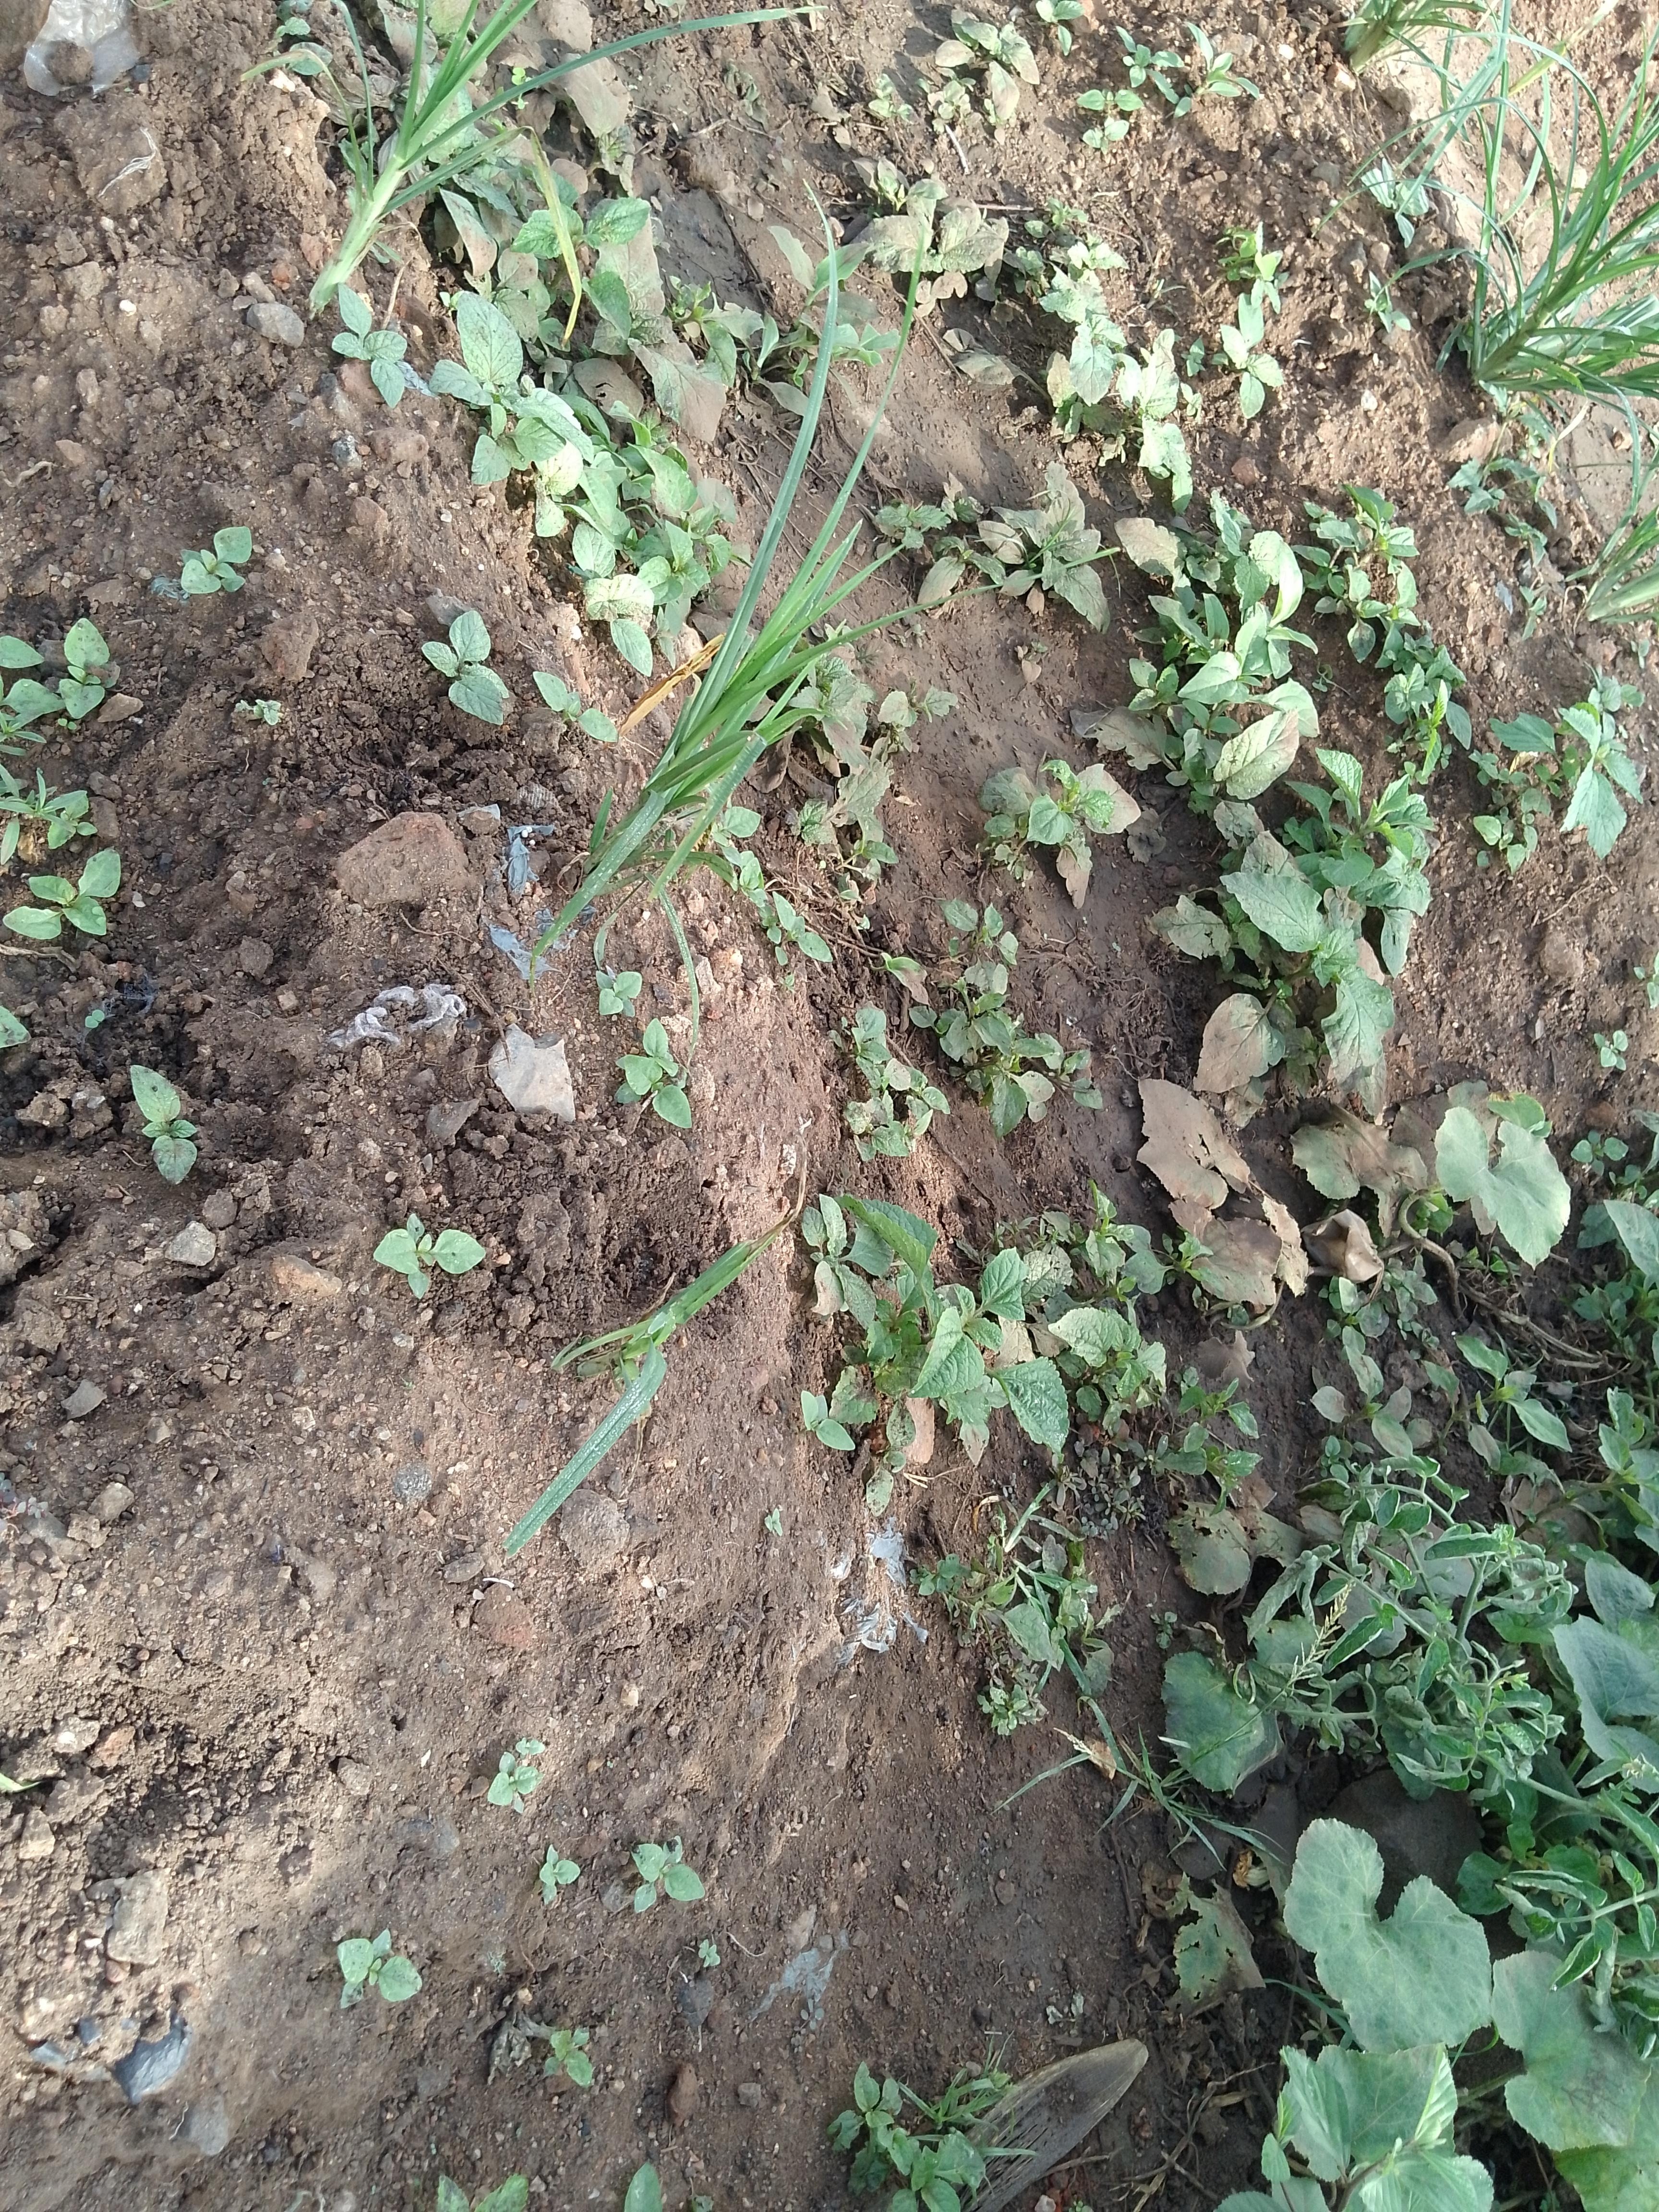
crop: finger millet
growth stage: vegetative
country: Malawi
